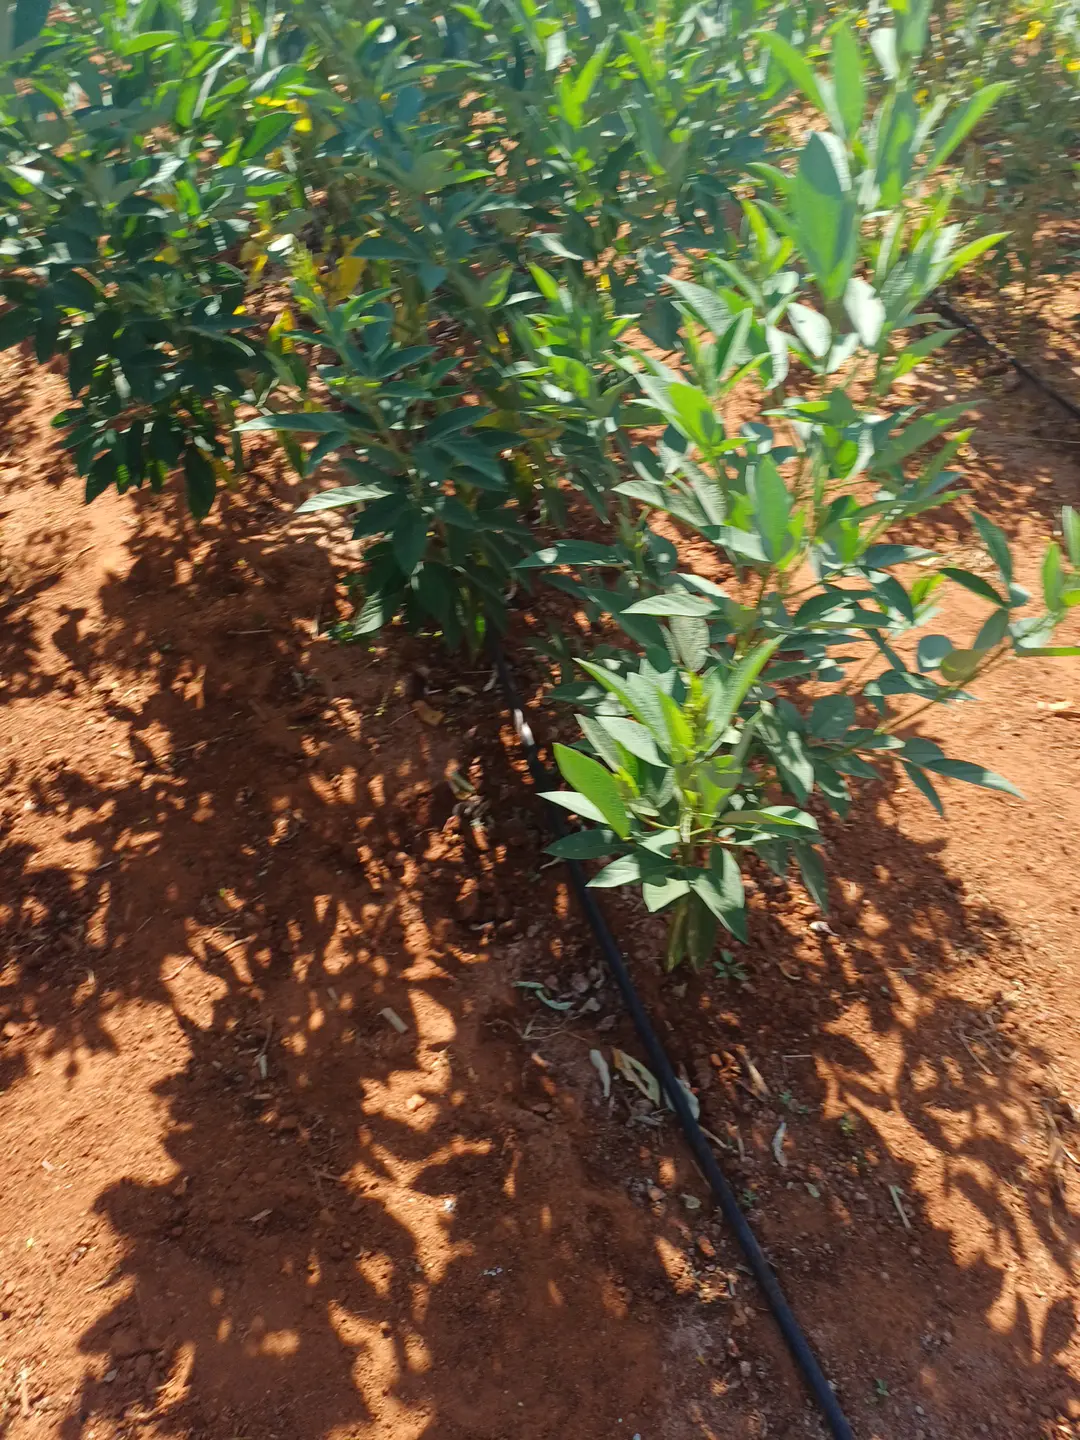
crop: pigeonpea
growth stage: development pod
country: Kenya
